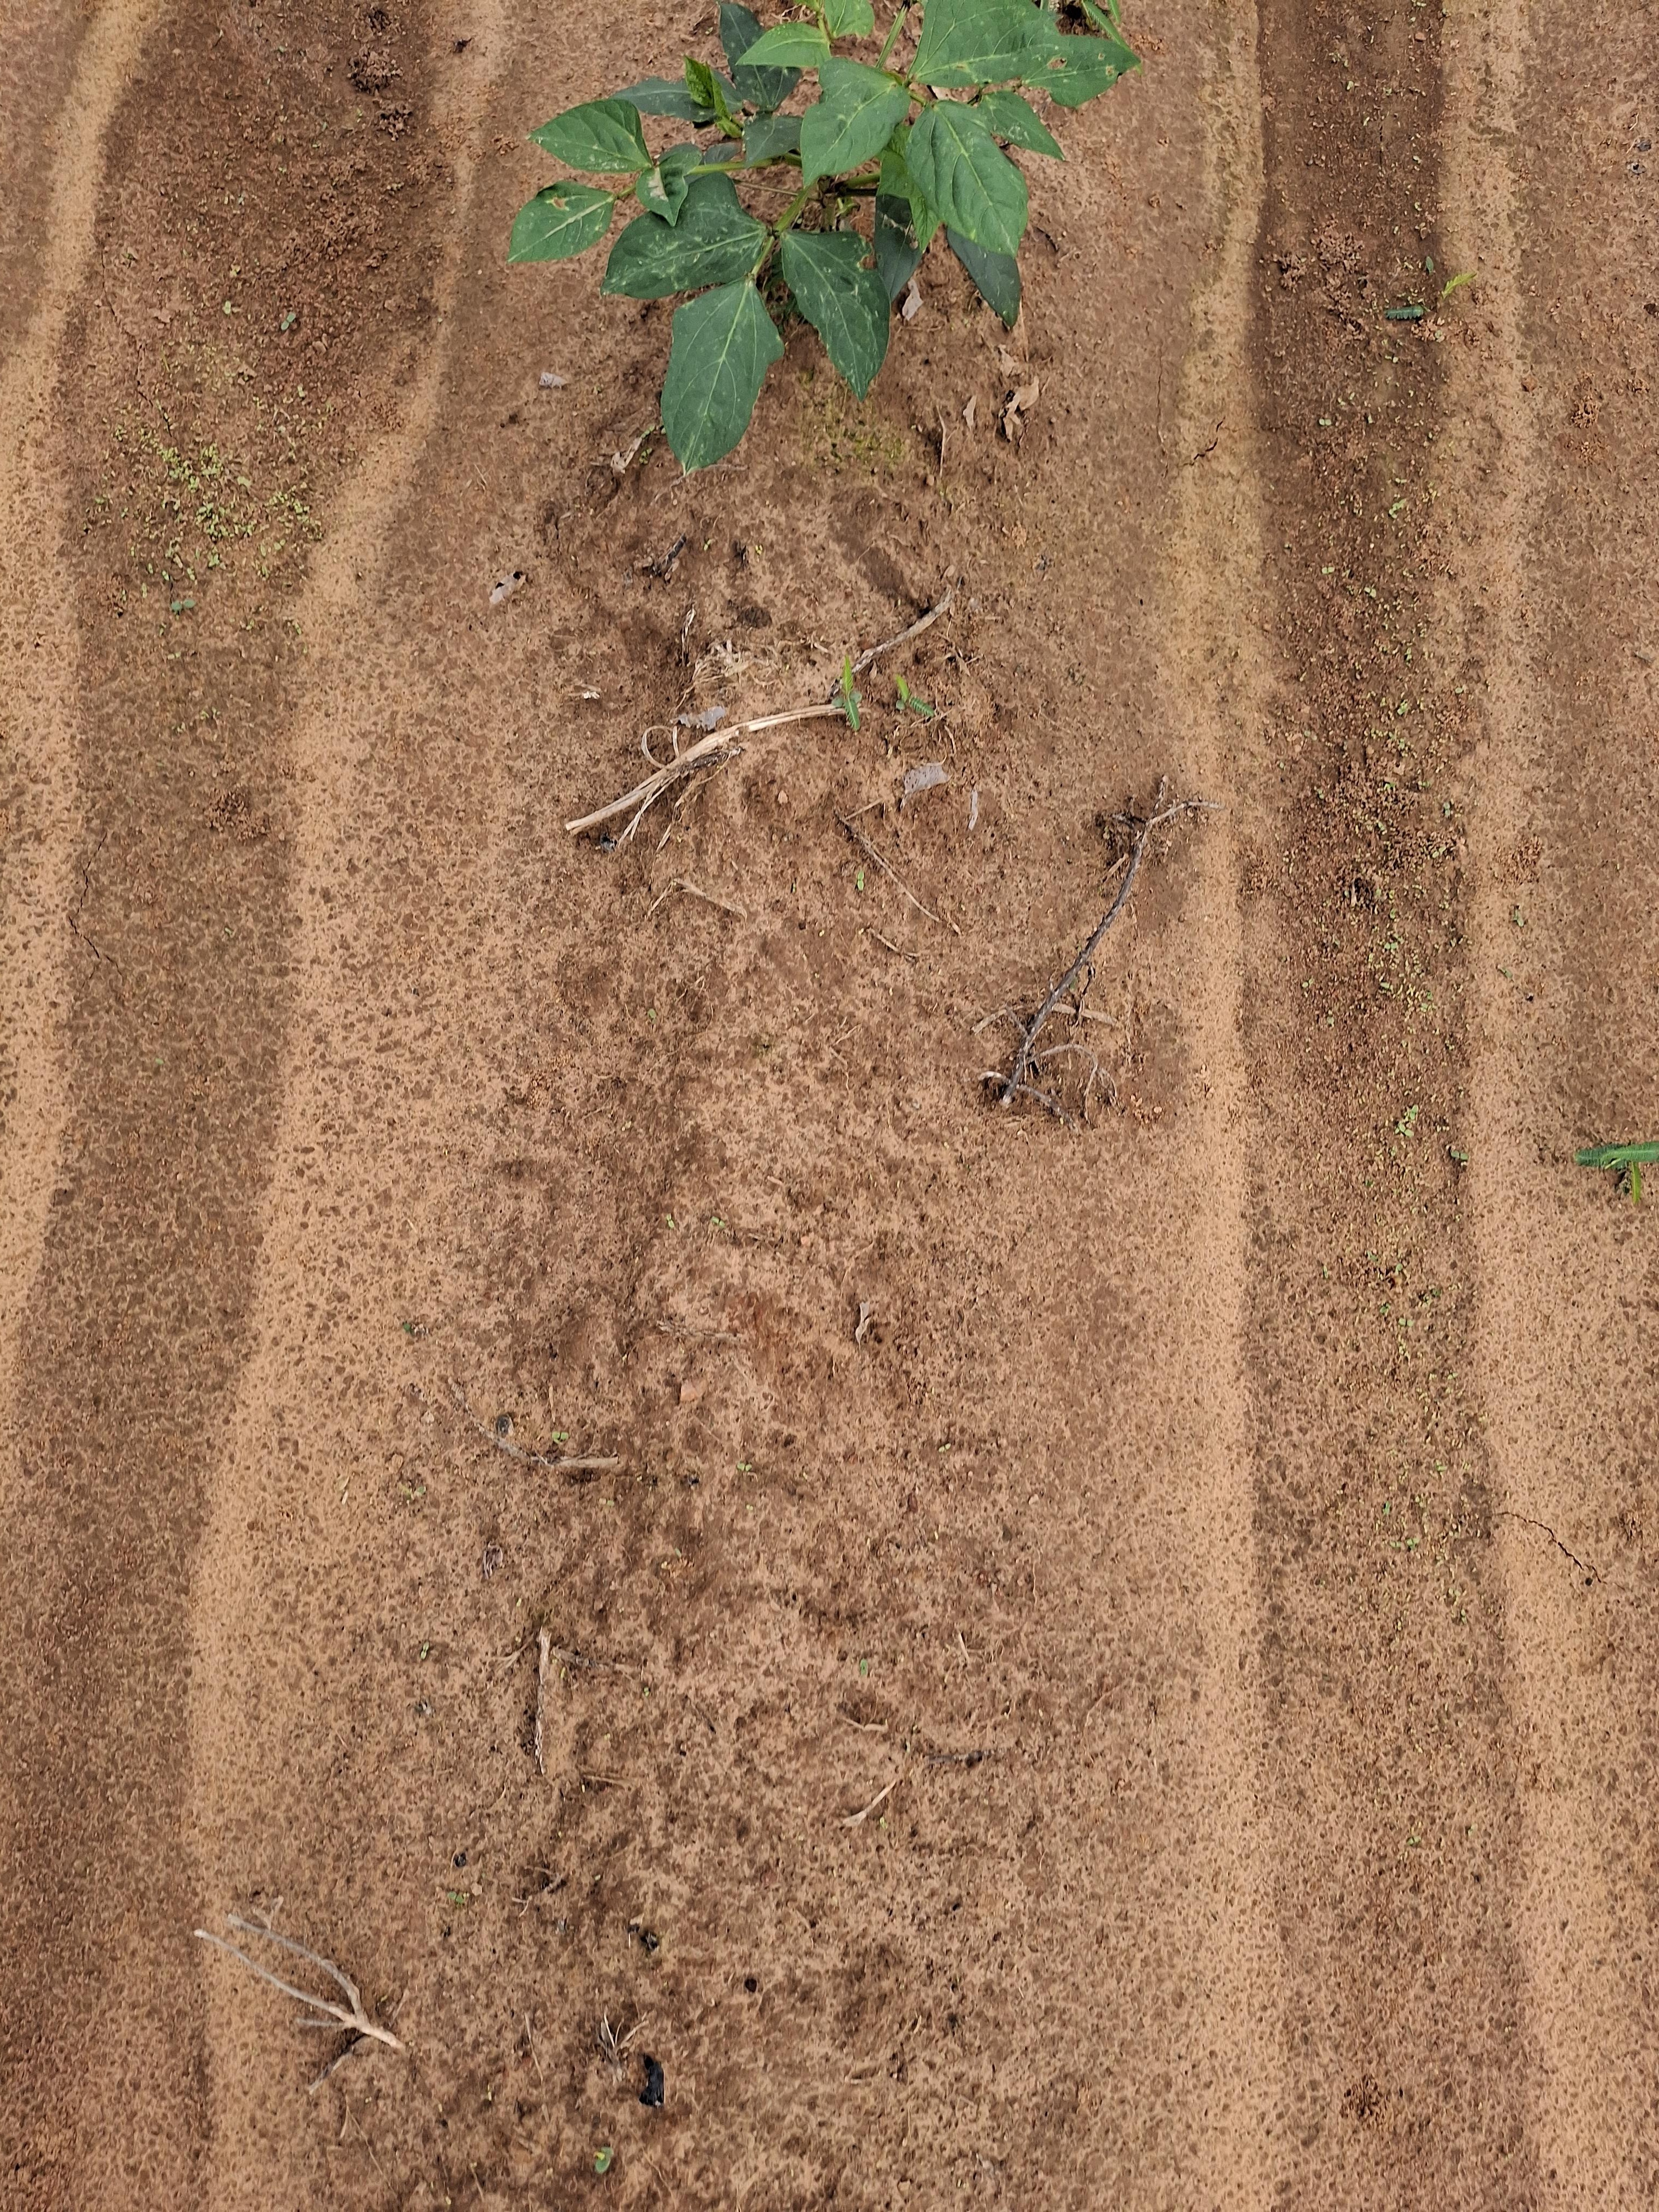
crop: cowpea
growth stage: vegetative
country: Nigeria
